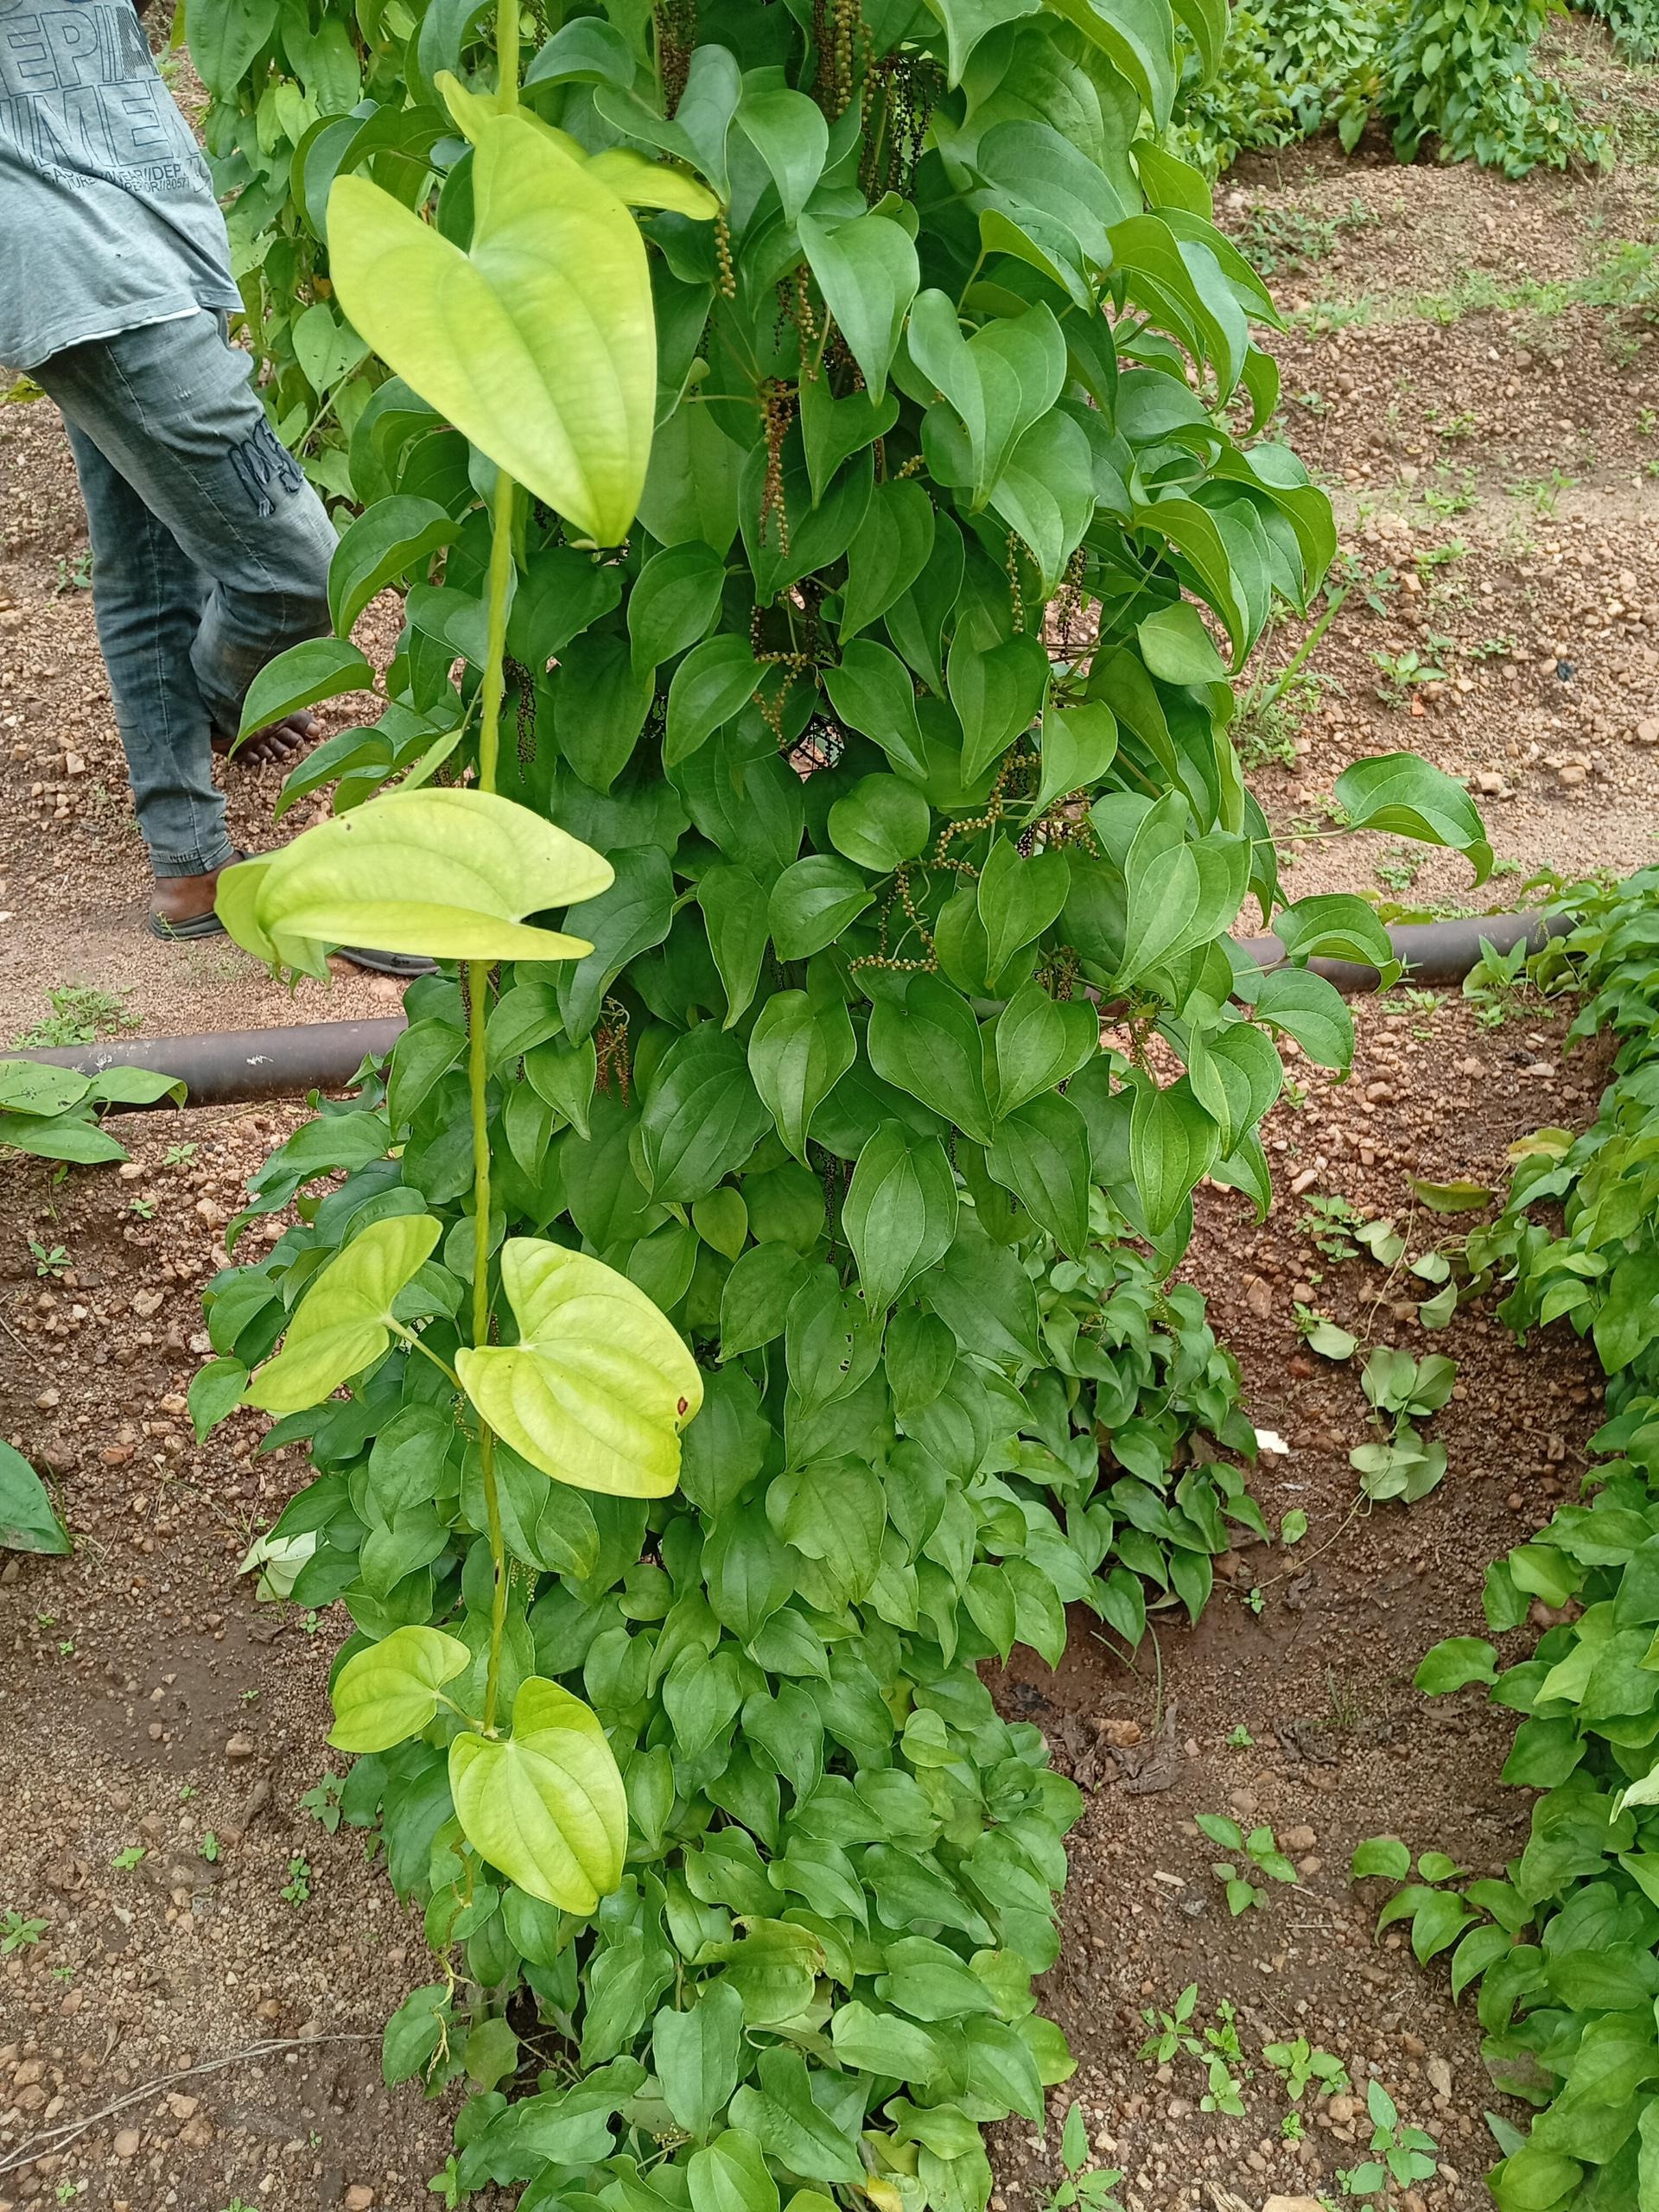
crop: yam
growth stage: vegetative
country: Nigeria
